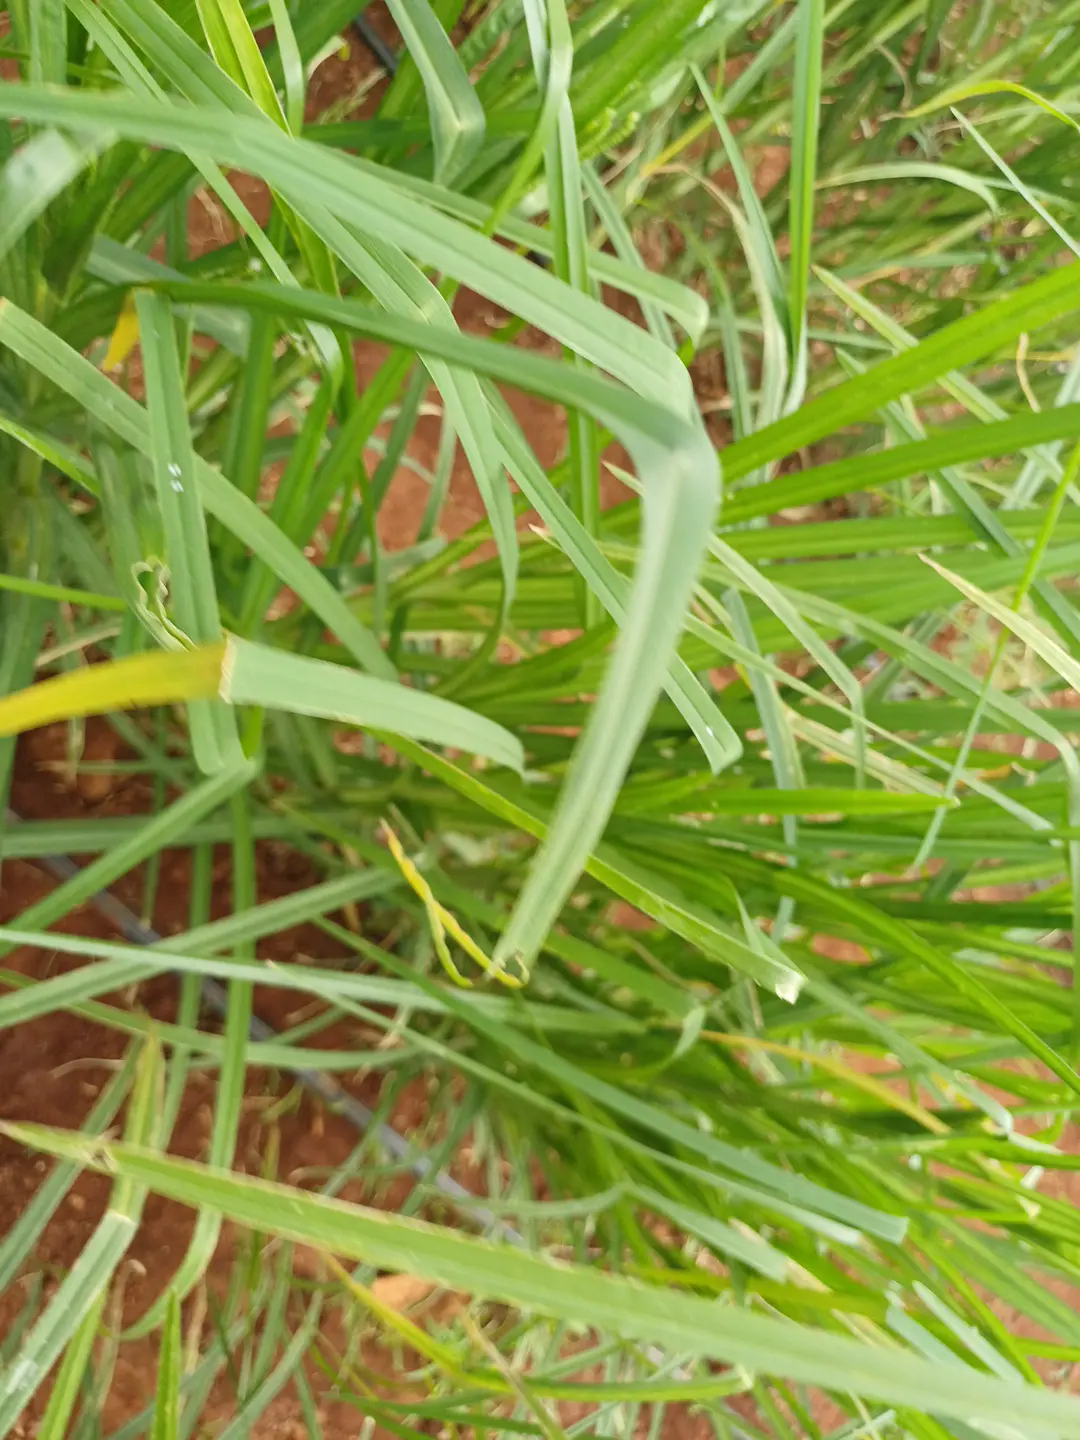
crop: finger millet
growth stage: vegetative
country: Kenya
